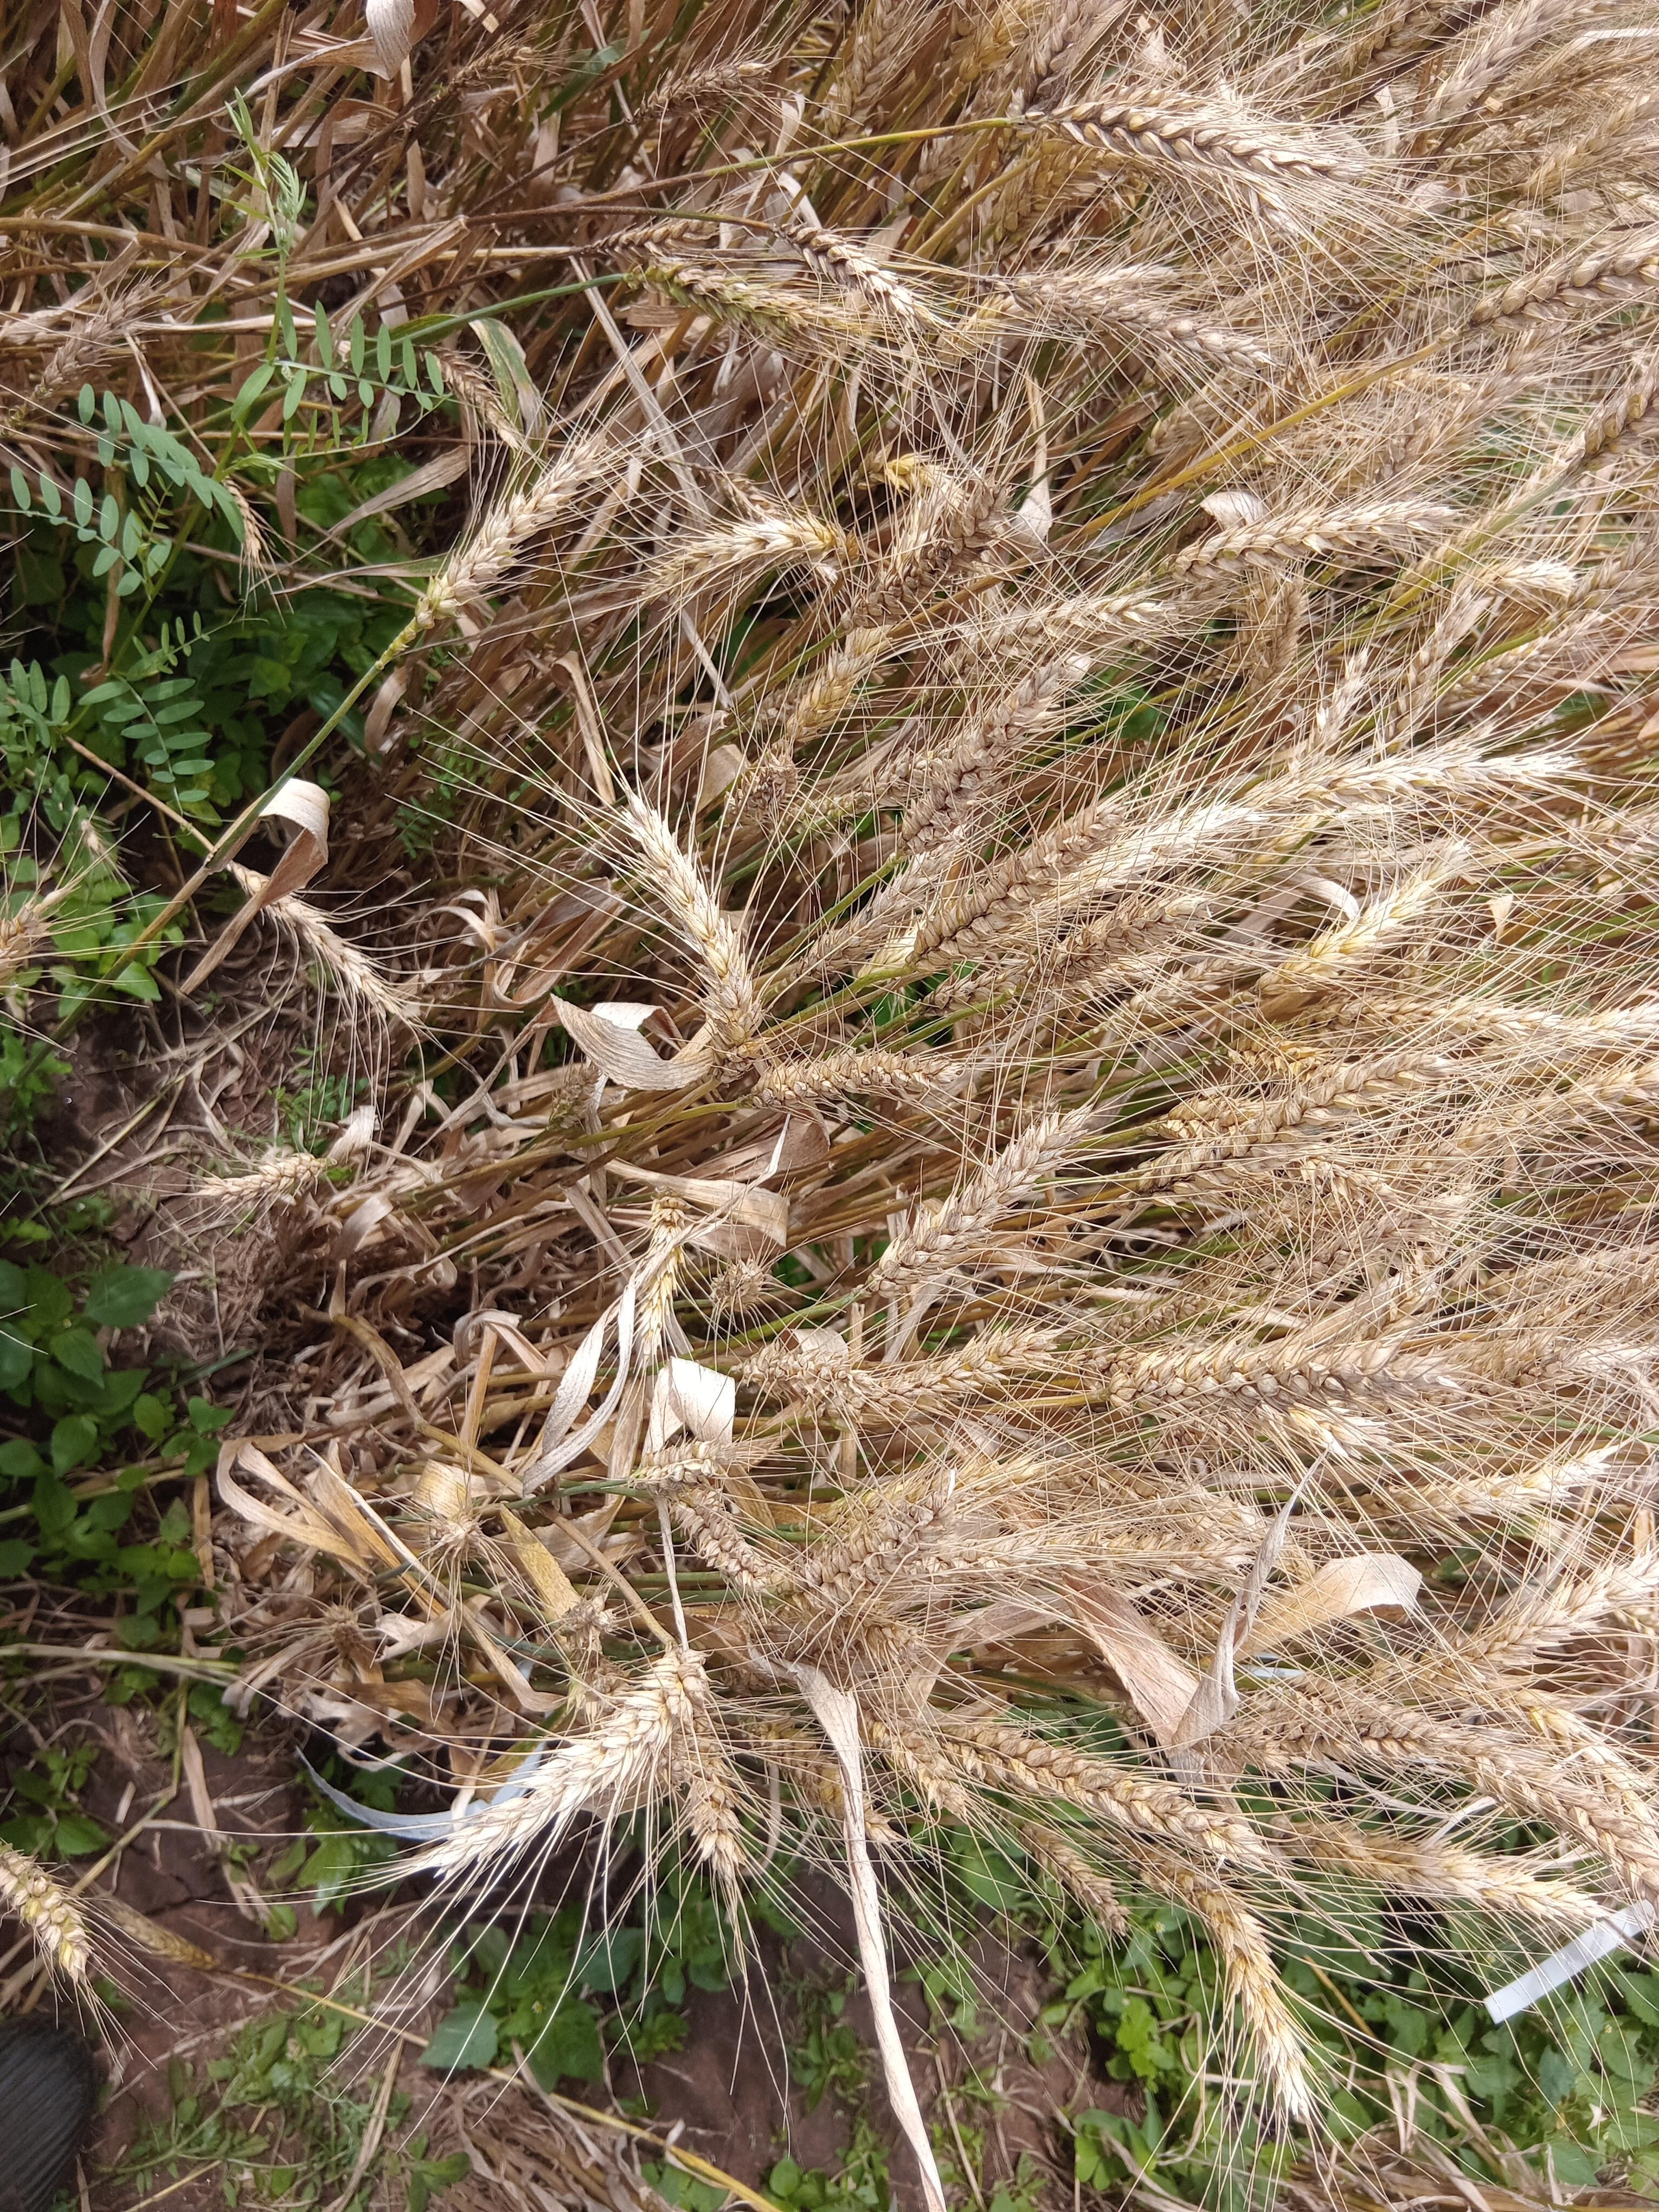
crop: wheat
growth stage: maturity
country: Kenya
